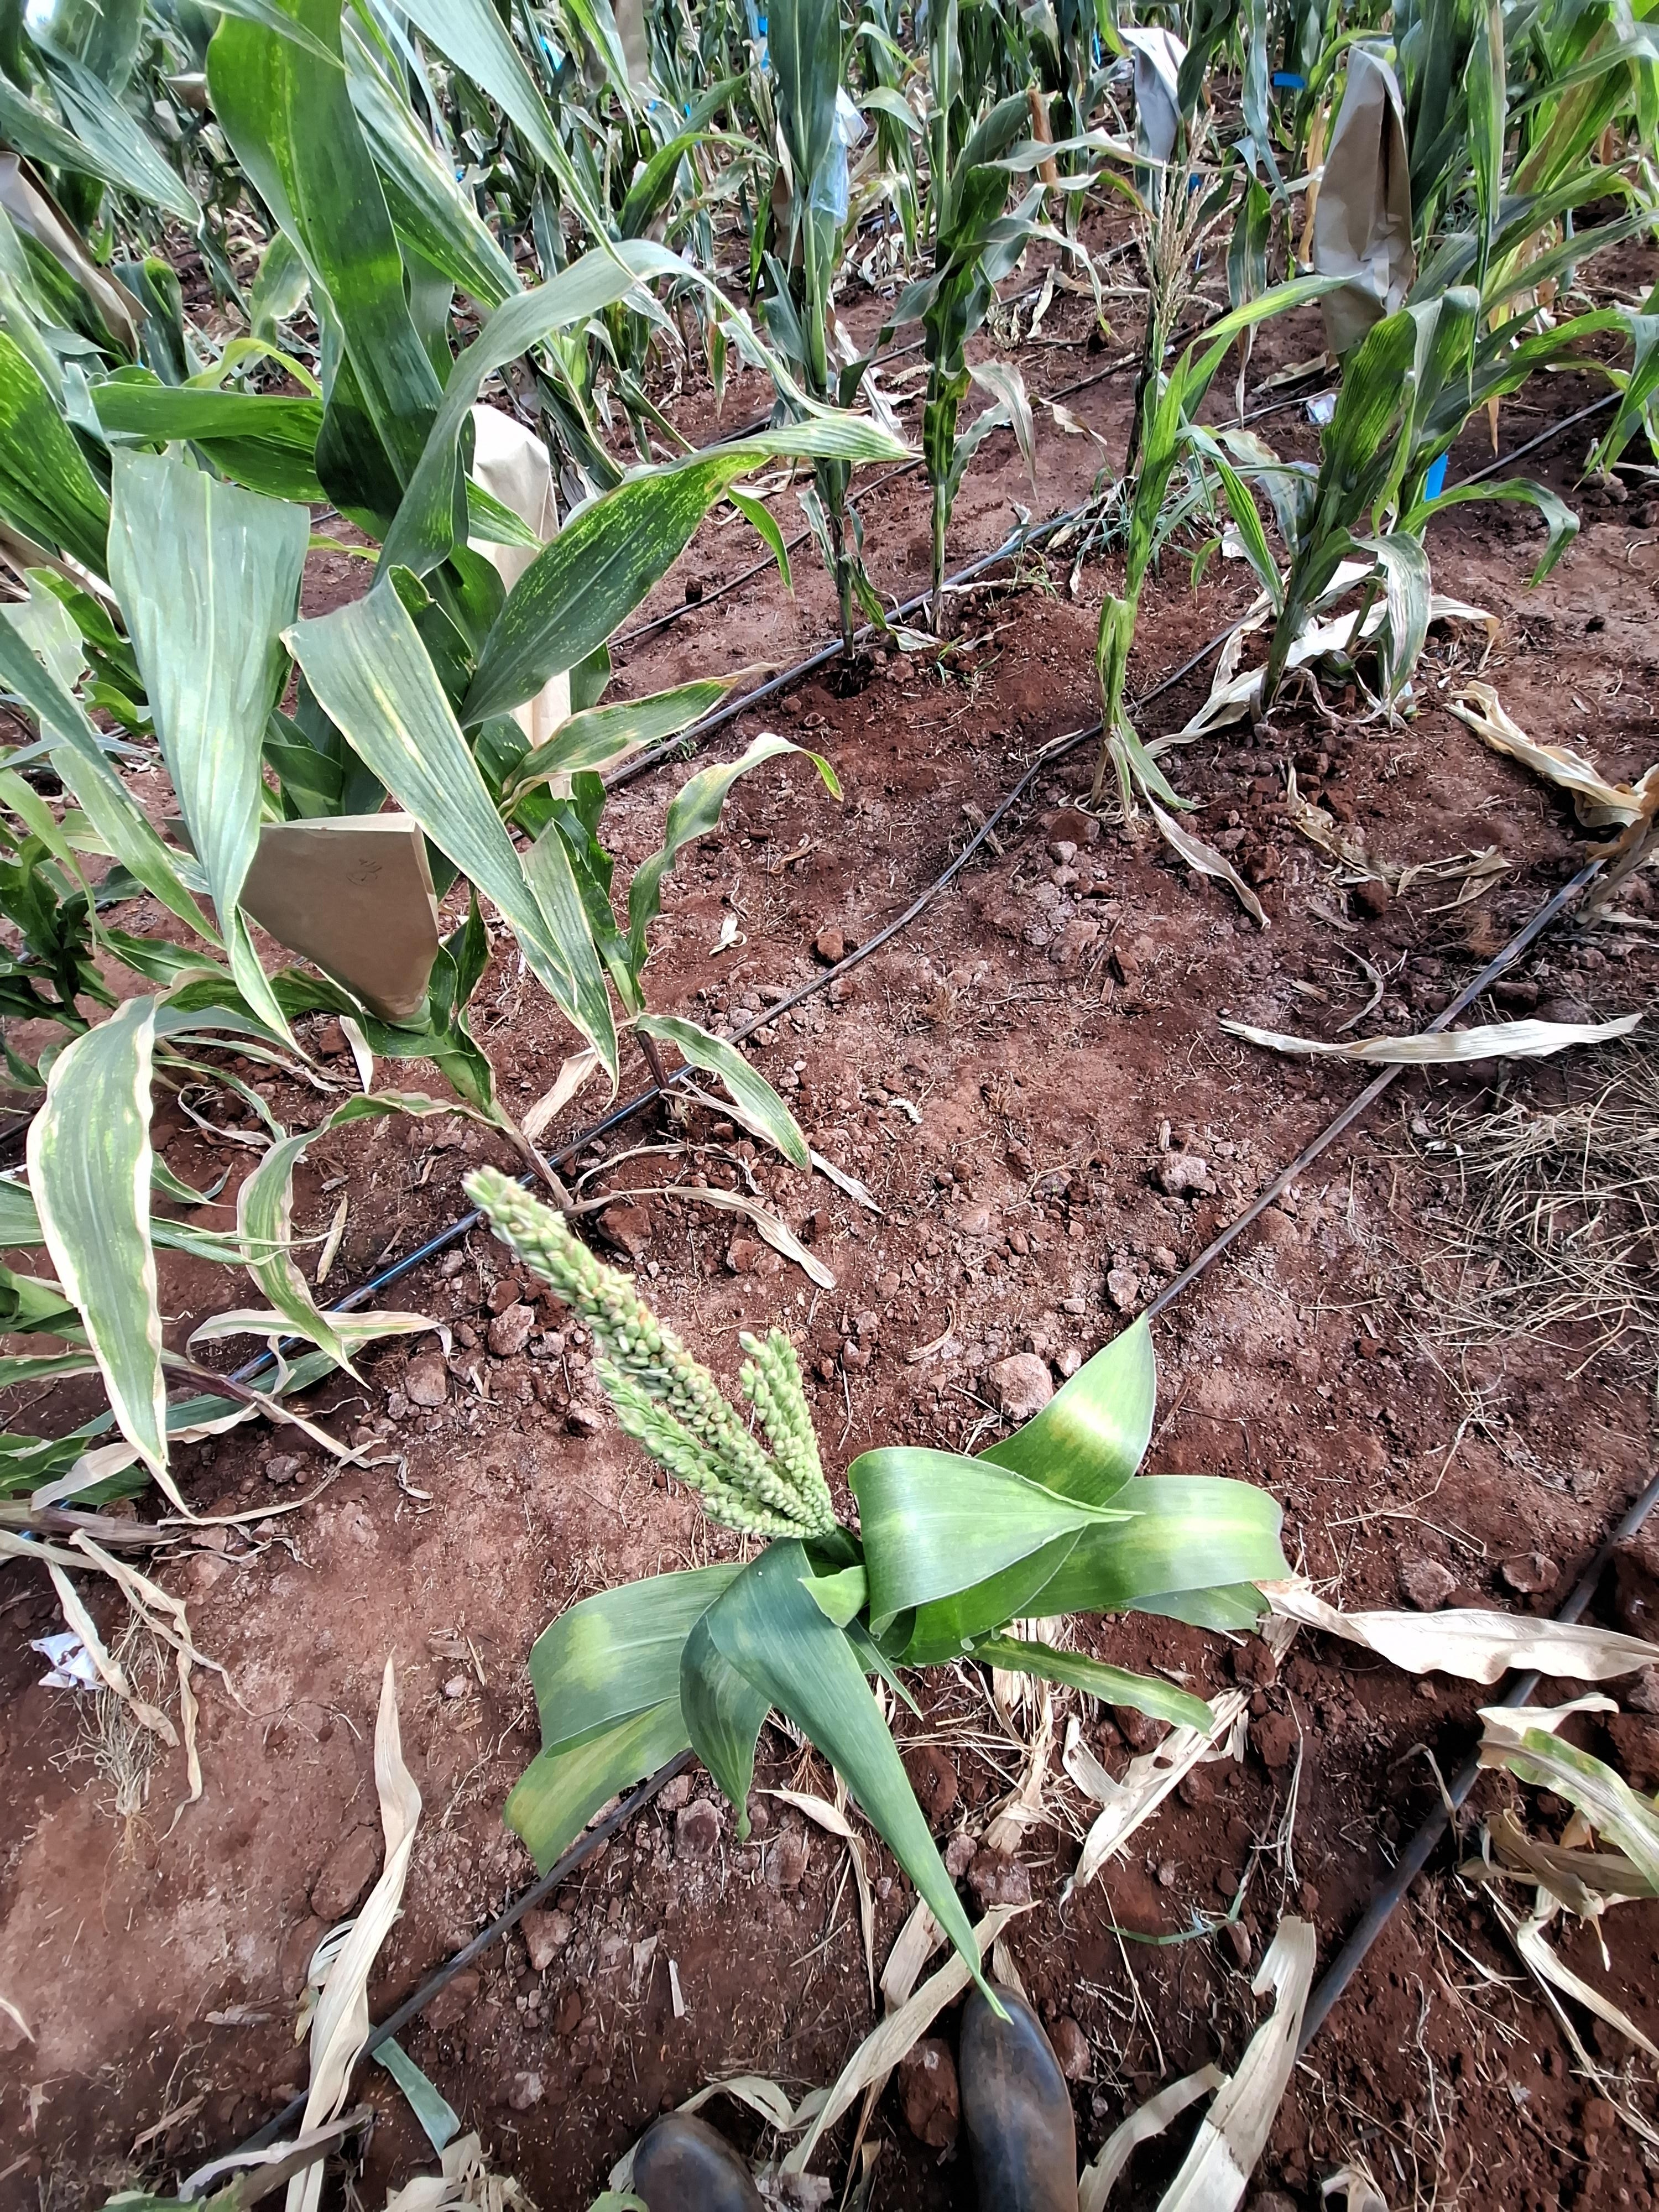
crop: maize
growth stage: flowering
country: Kenya
